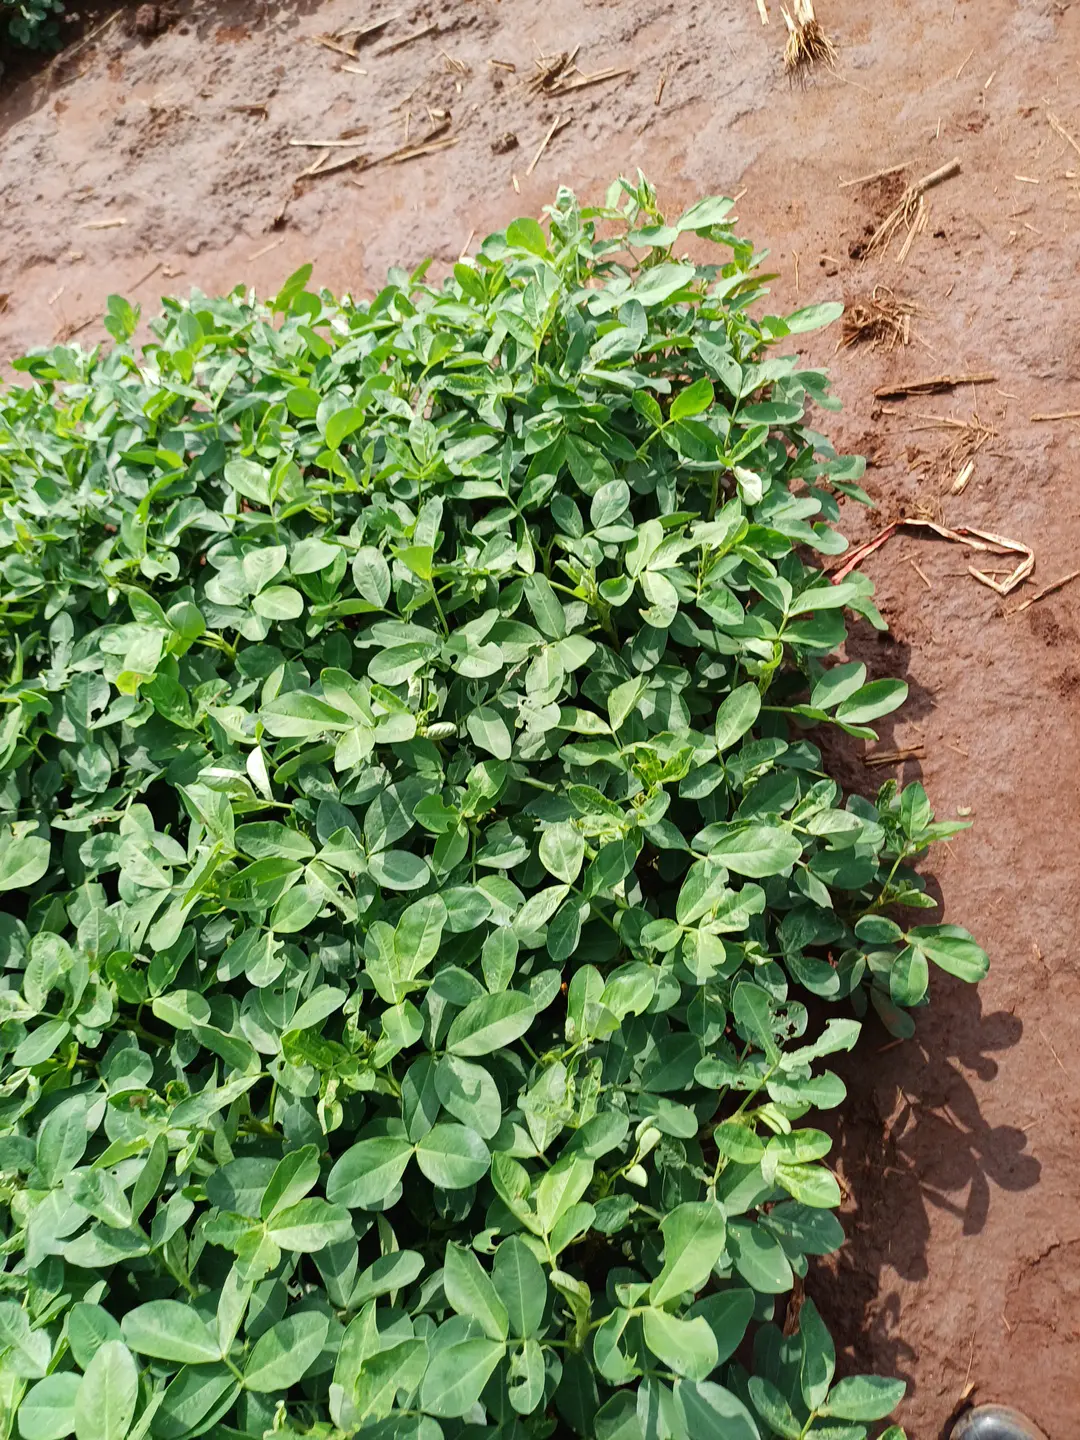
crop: groundnut
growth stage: flowering
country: Kenya
